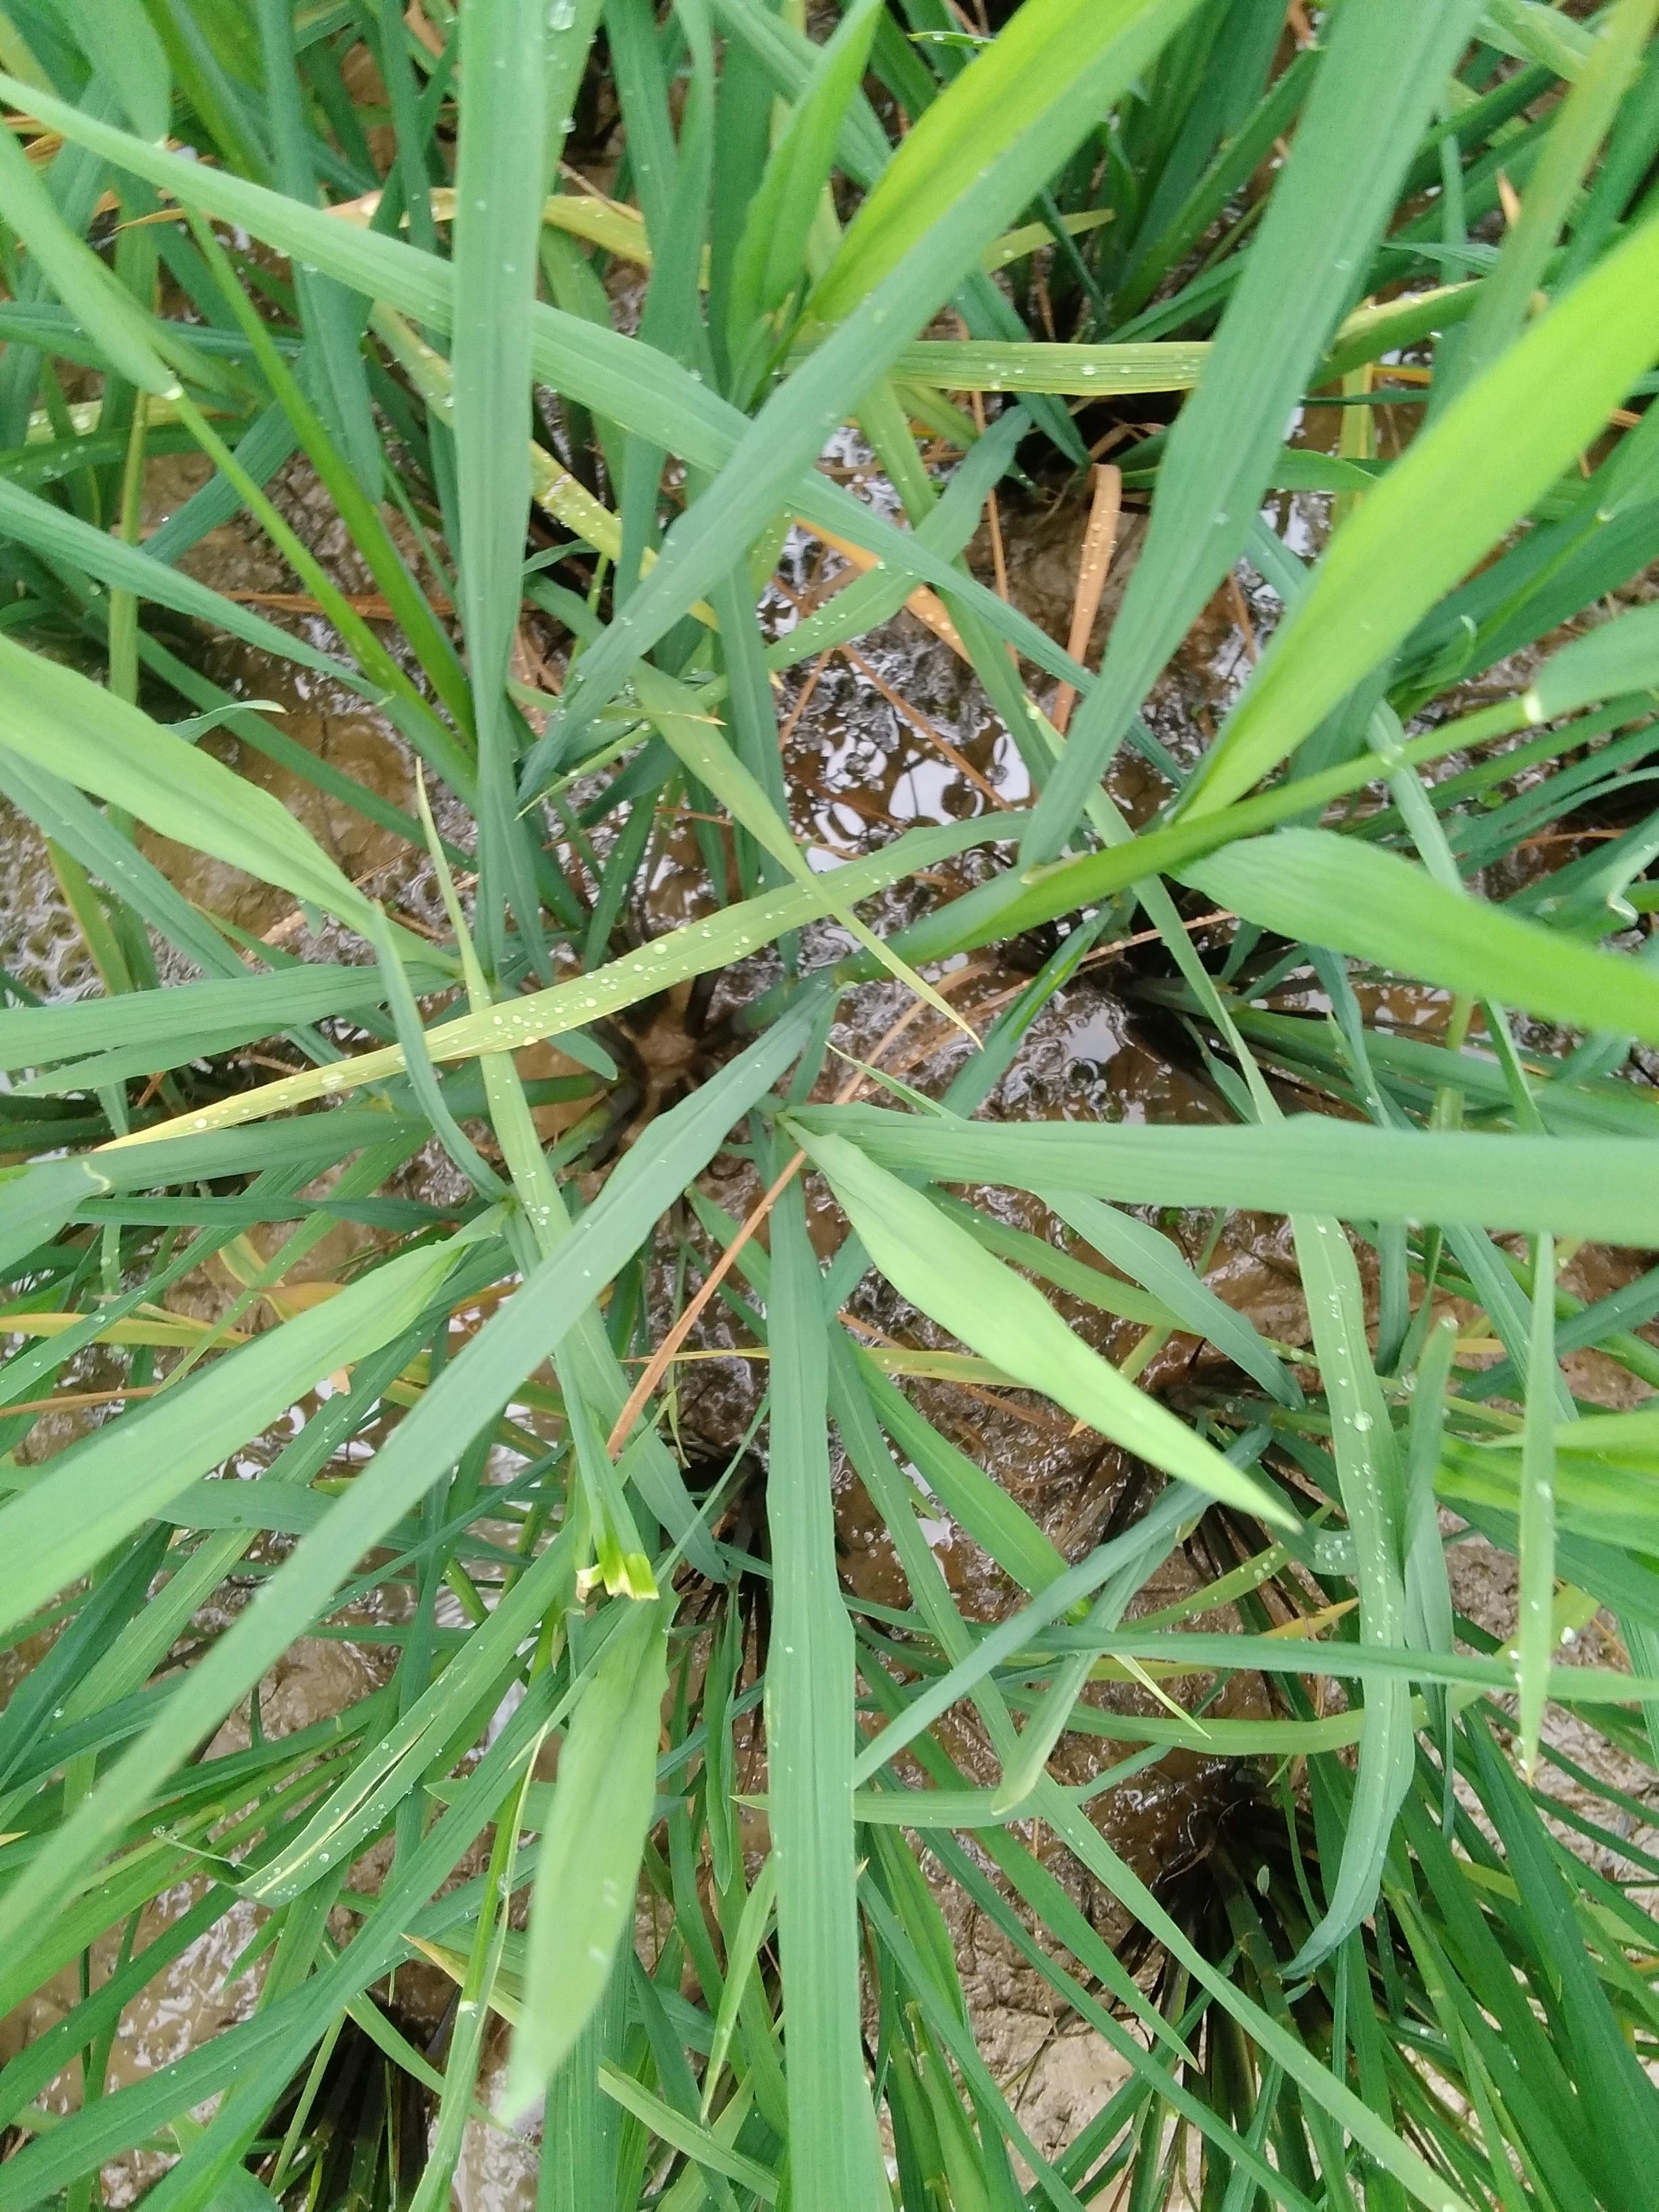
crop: rice
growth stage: booting
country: Nigeria
